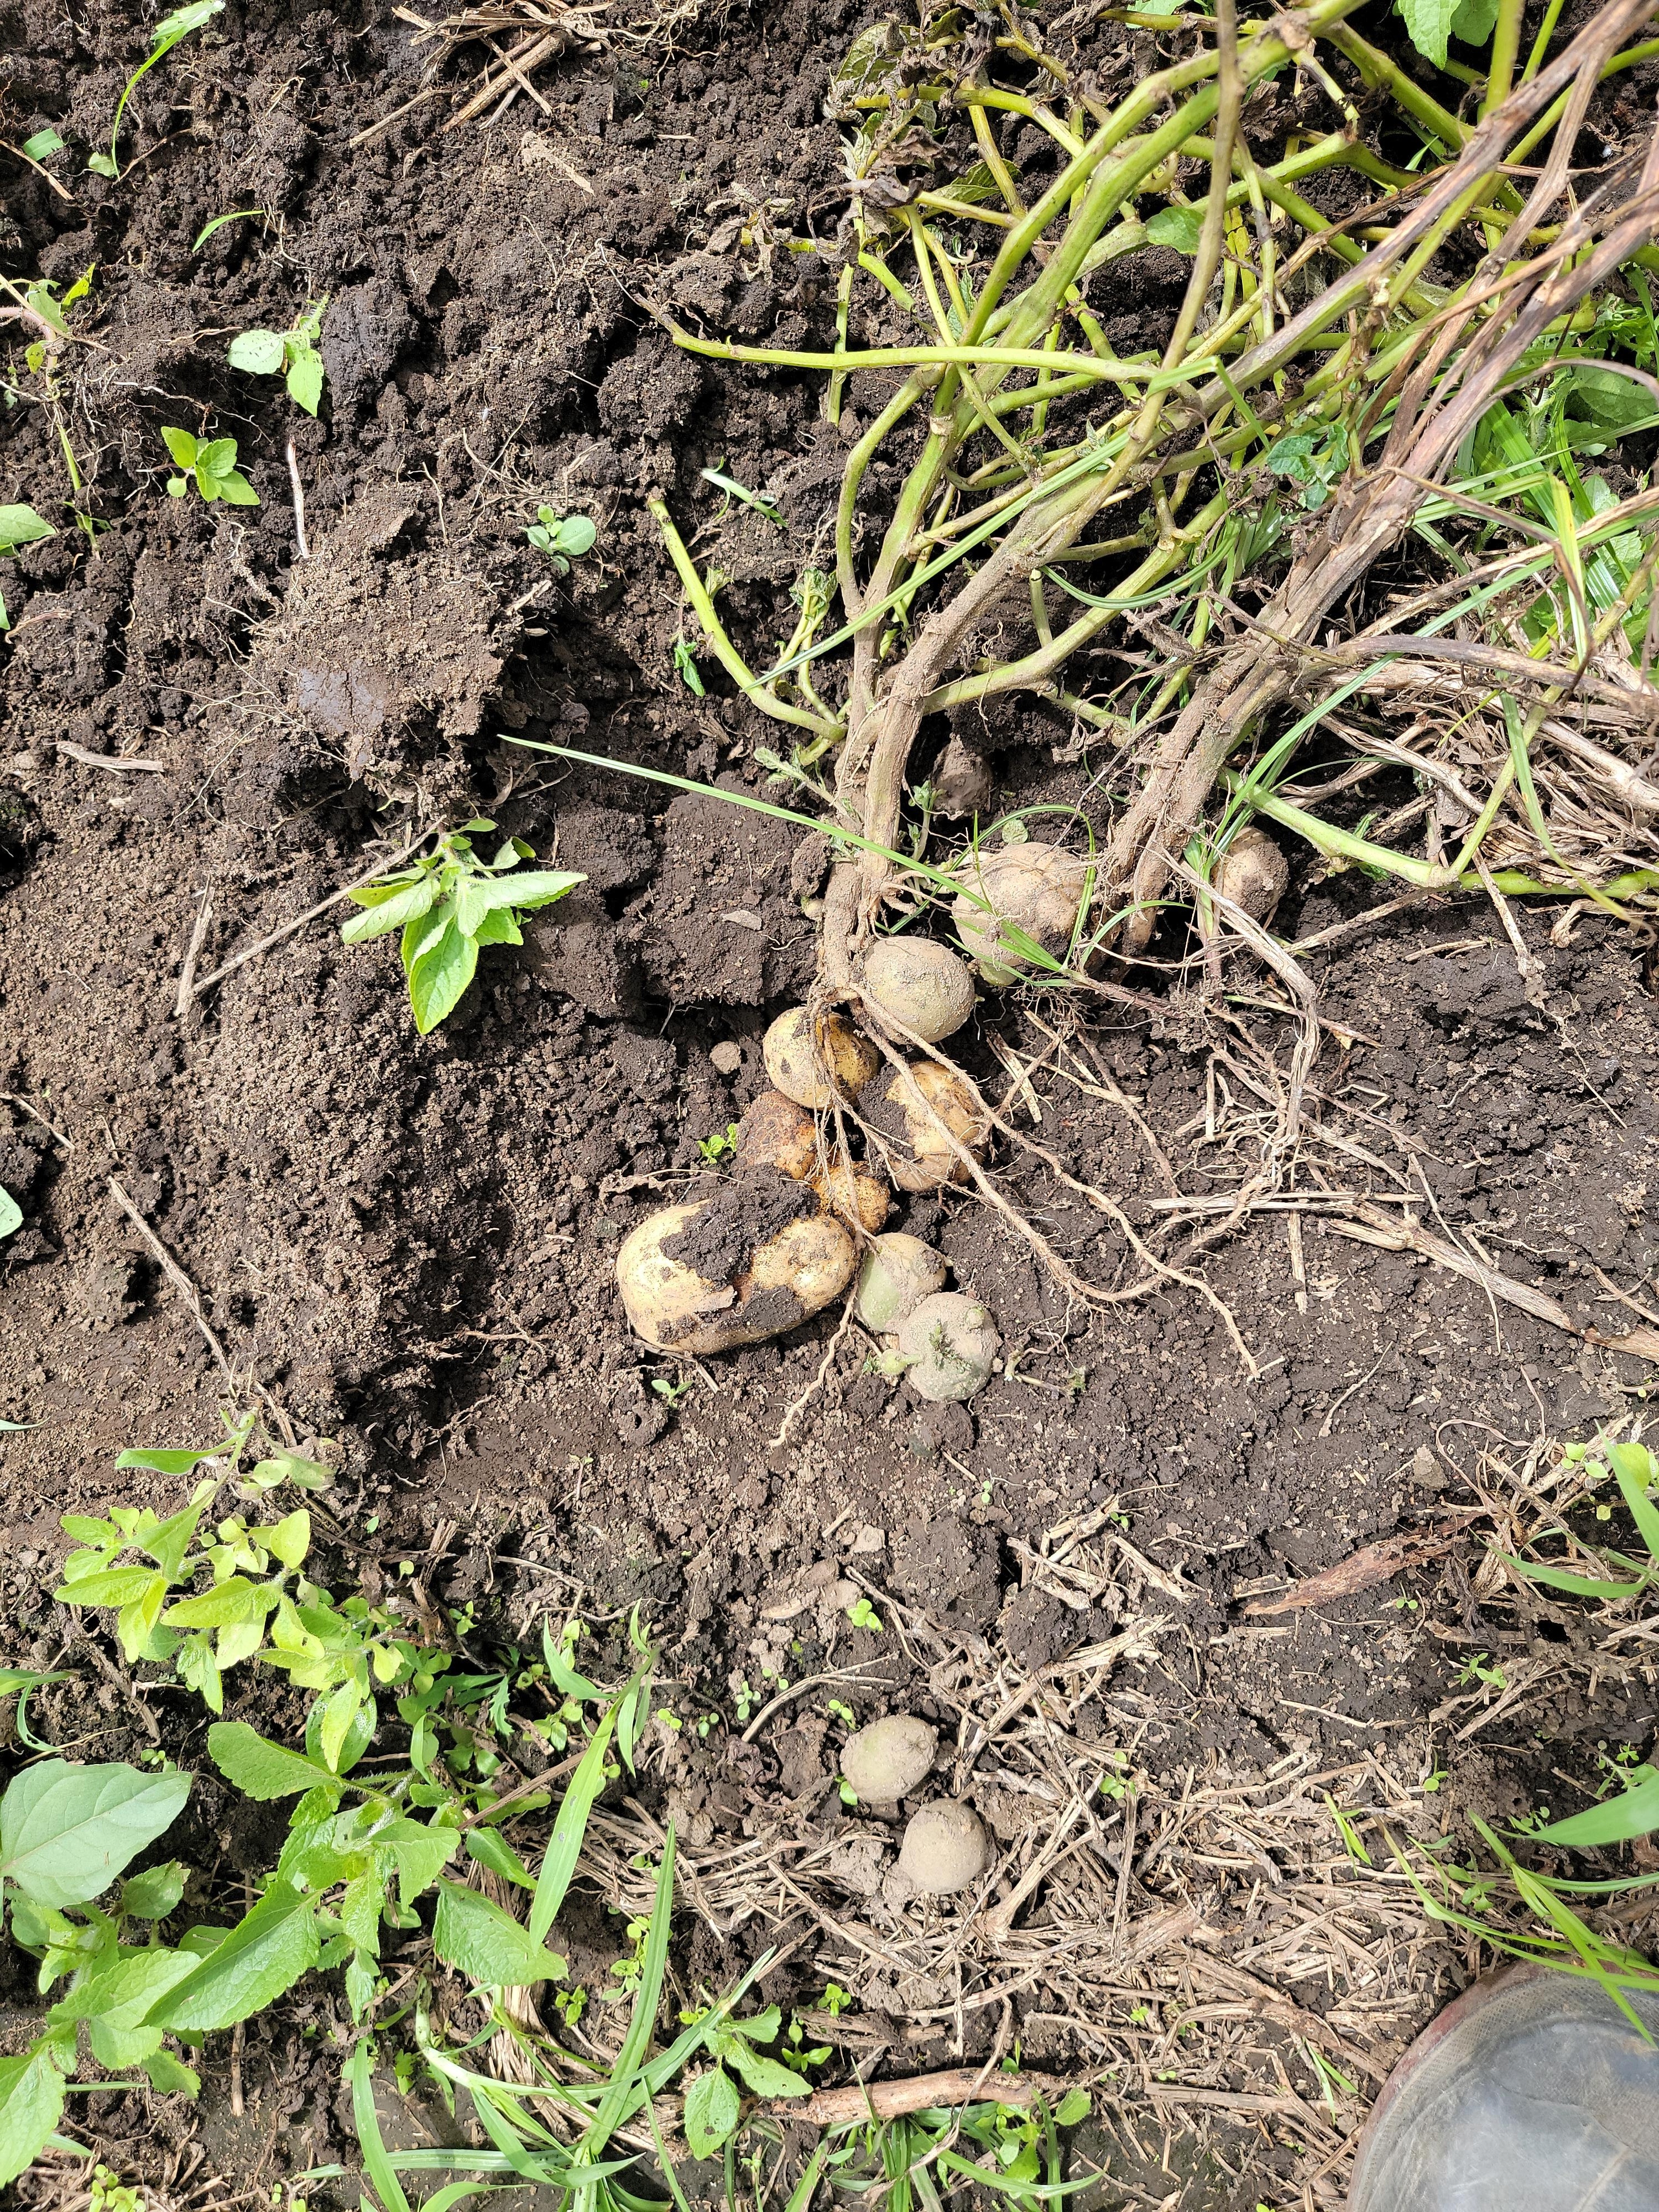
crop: potato
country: Tanzania
